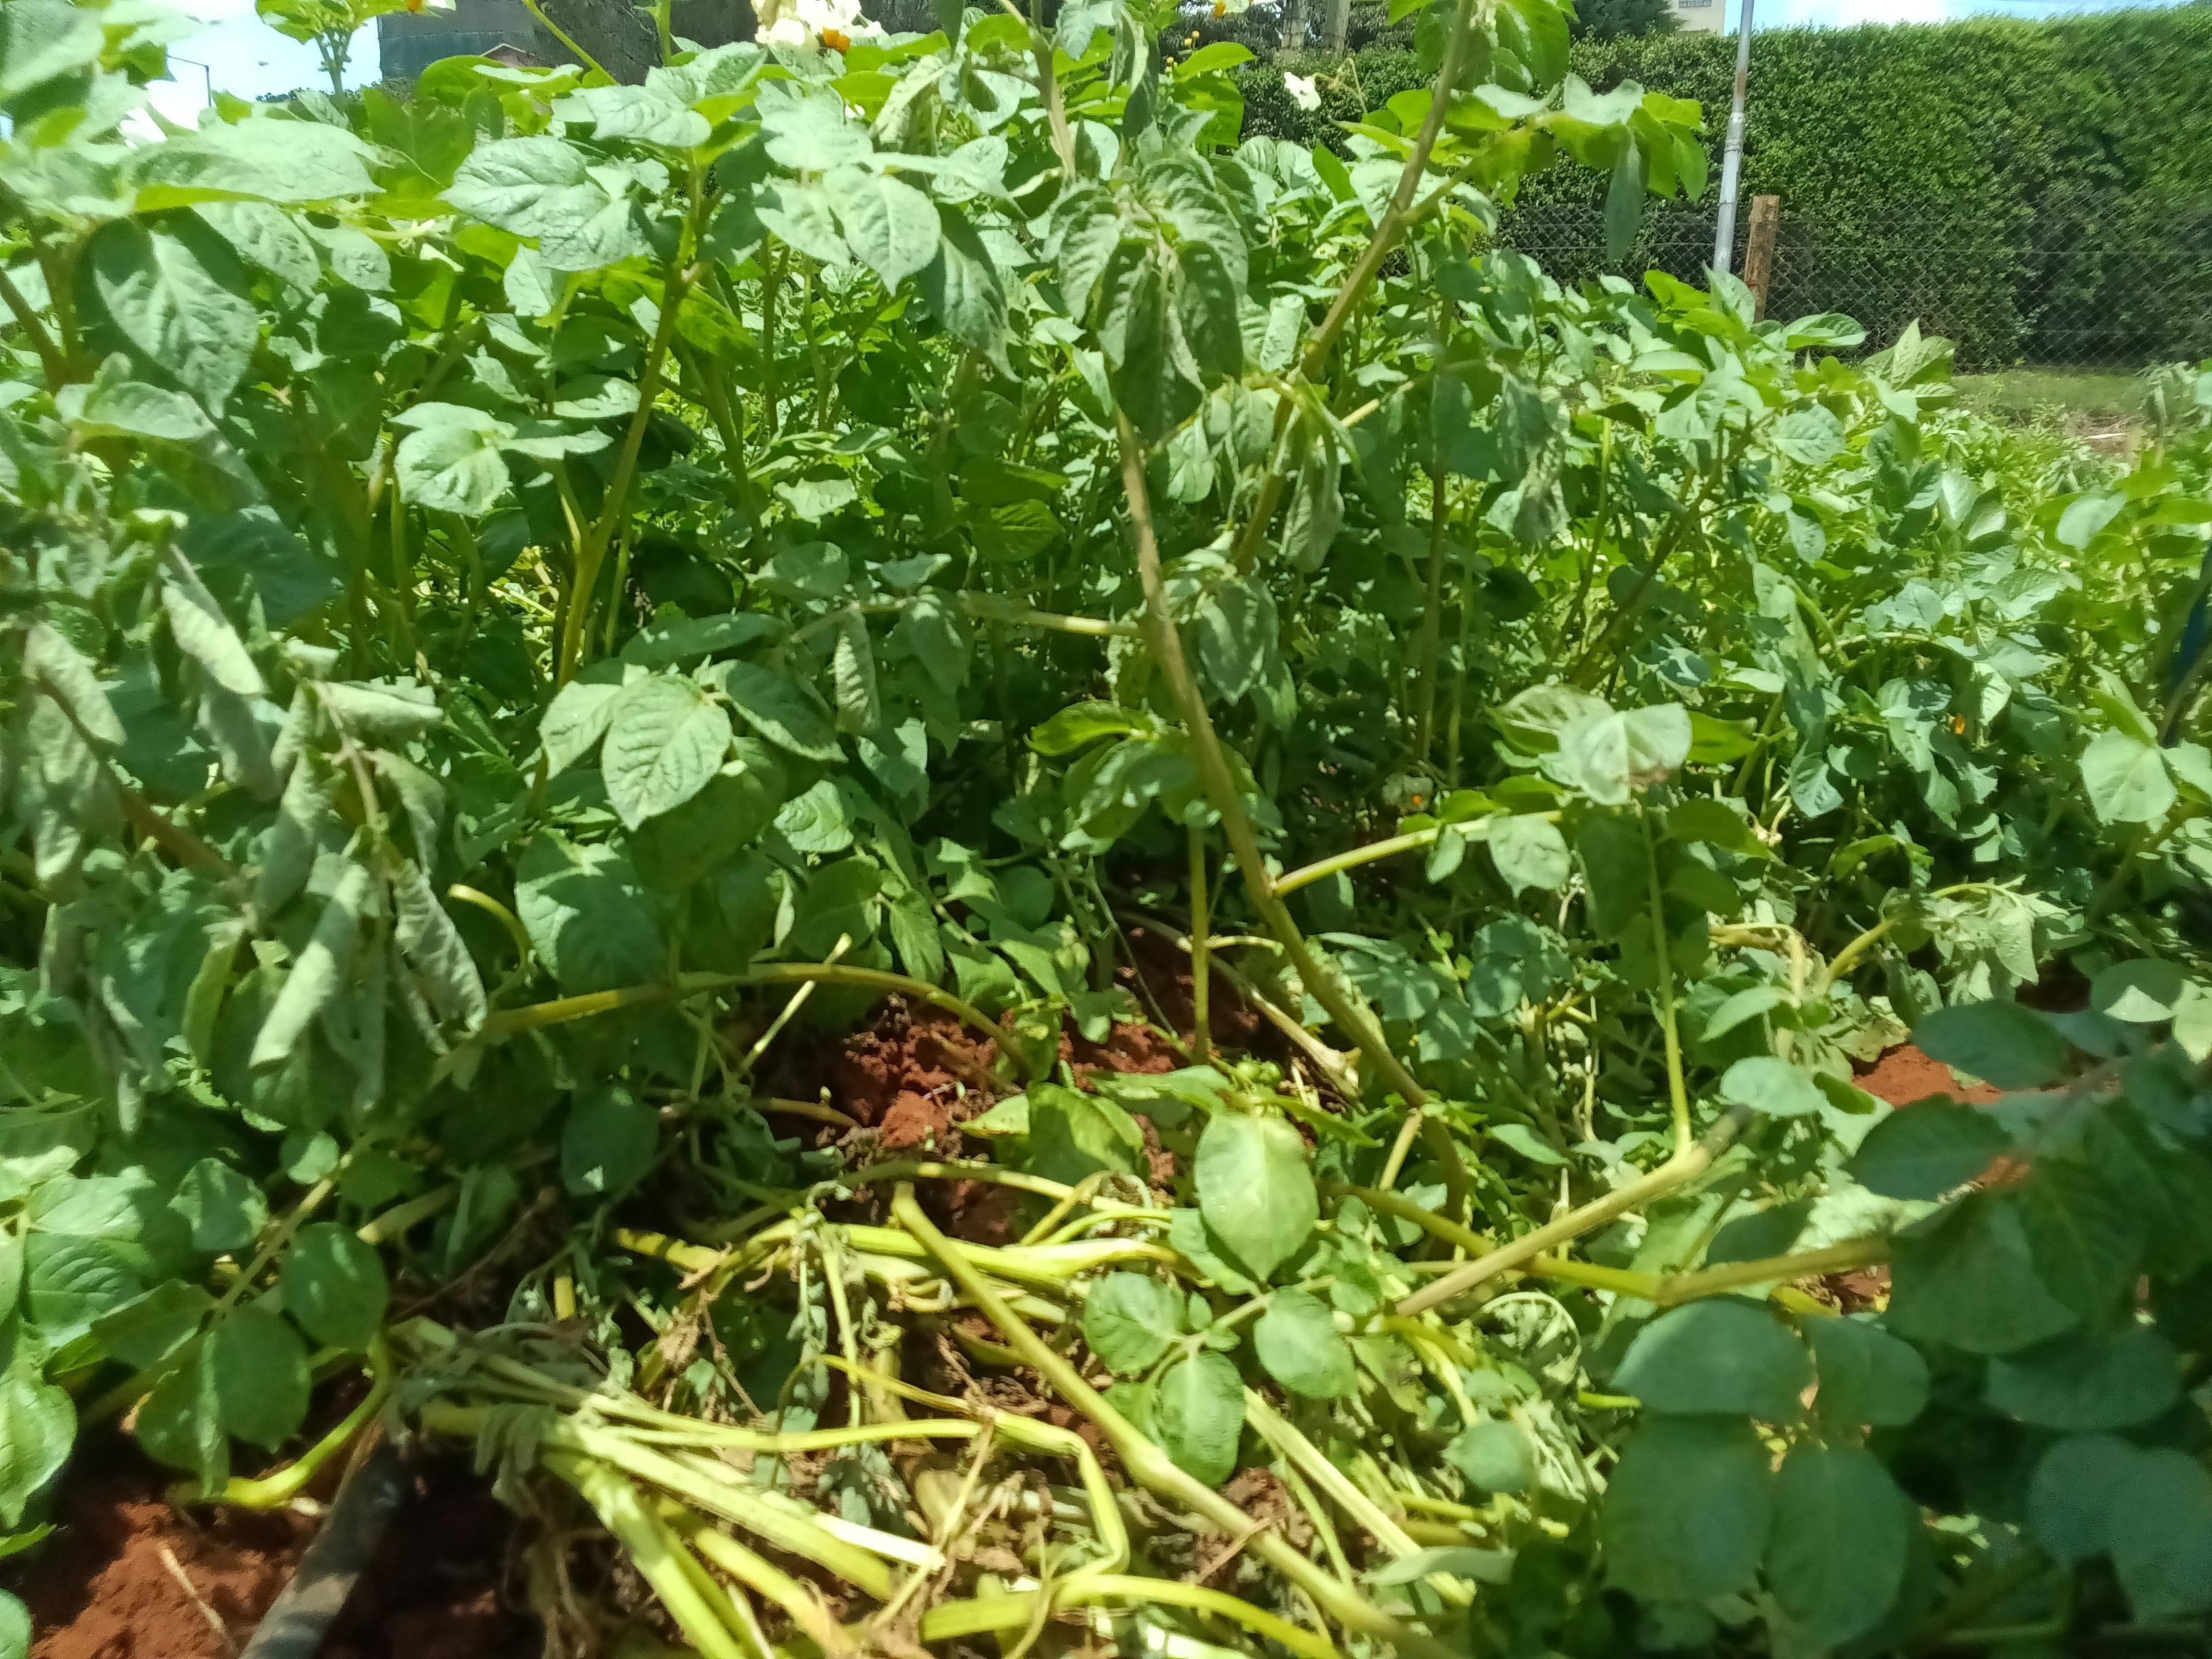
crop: potato
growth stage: flowering
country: Kenya
